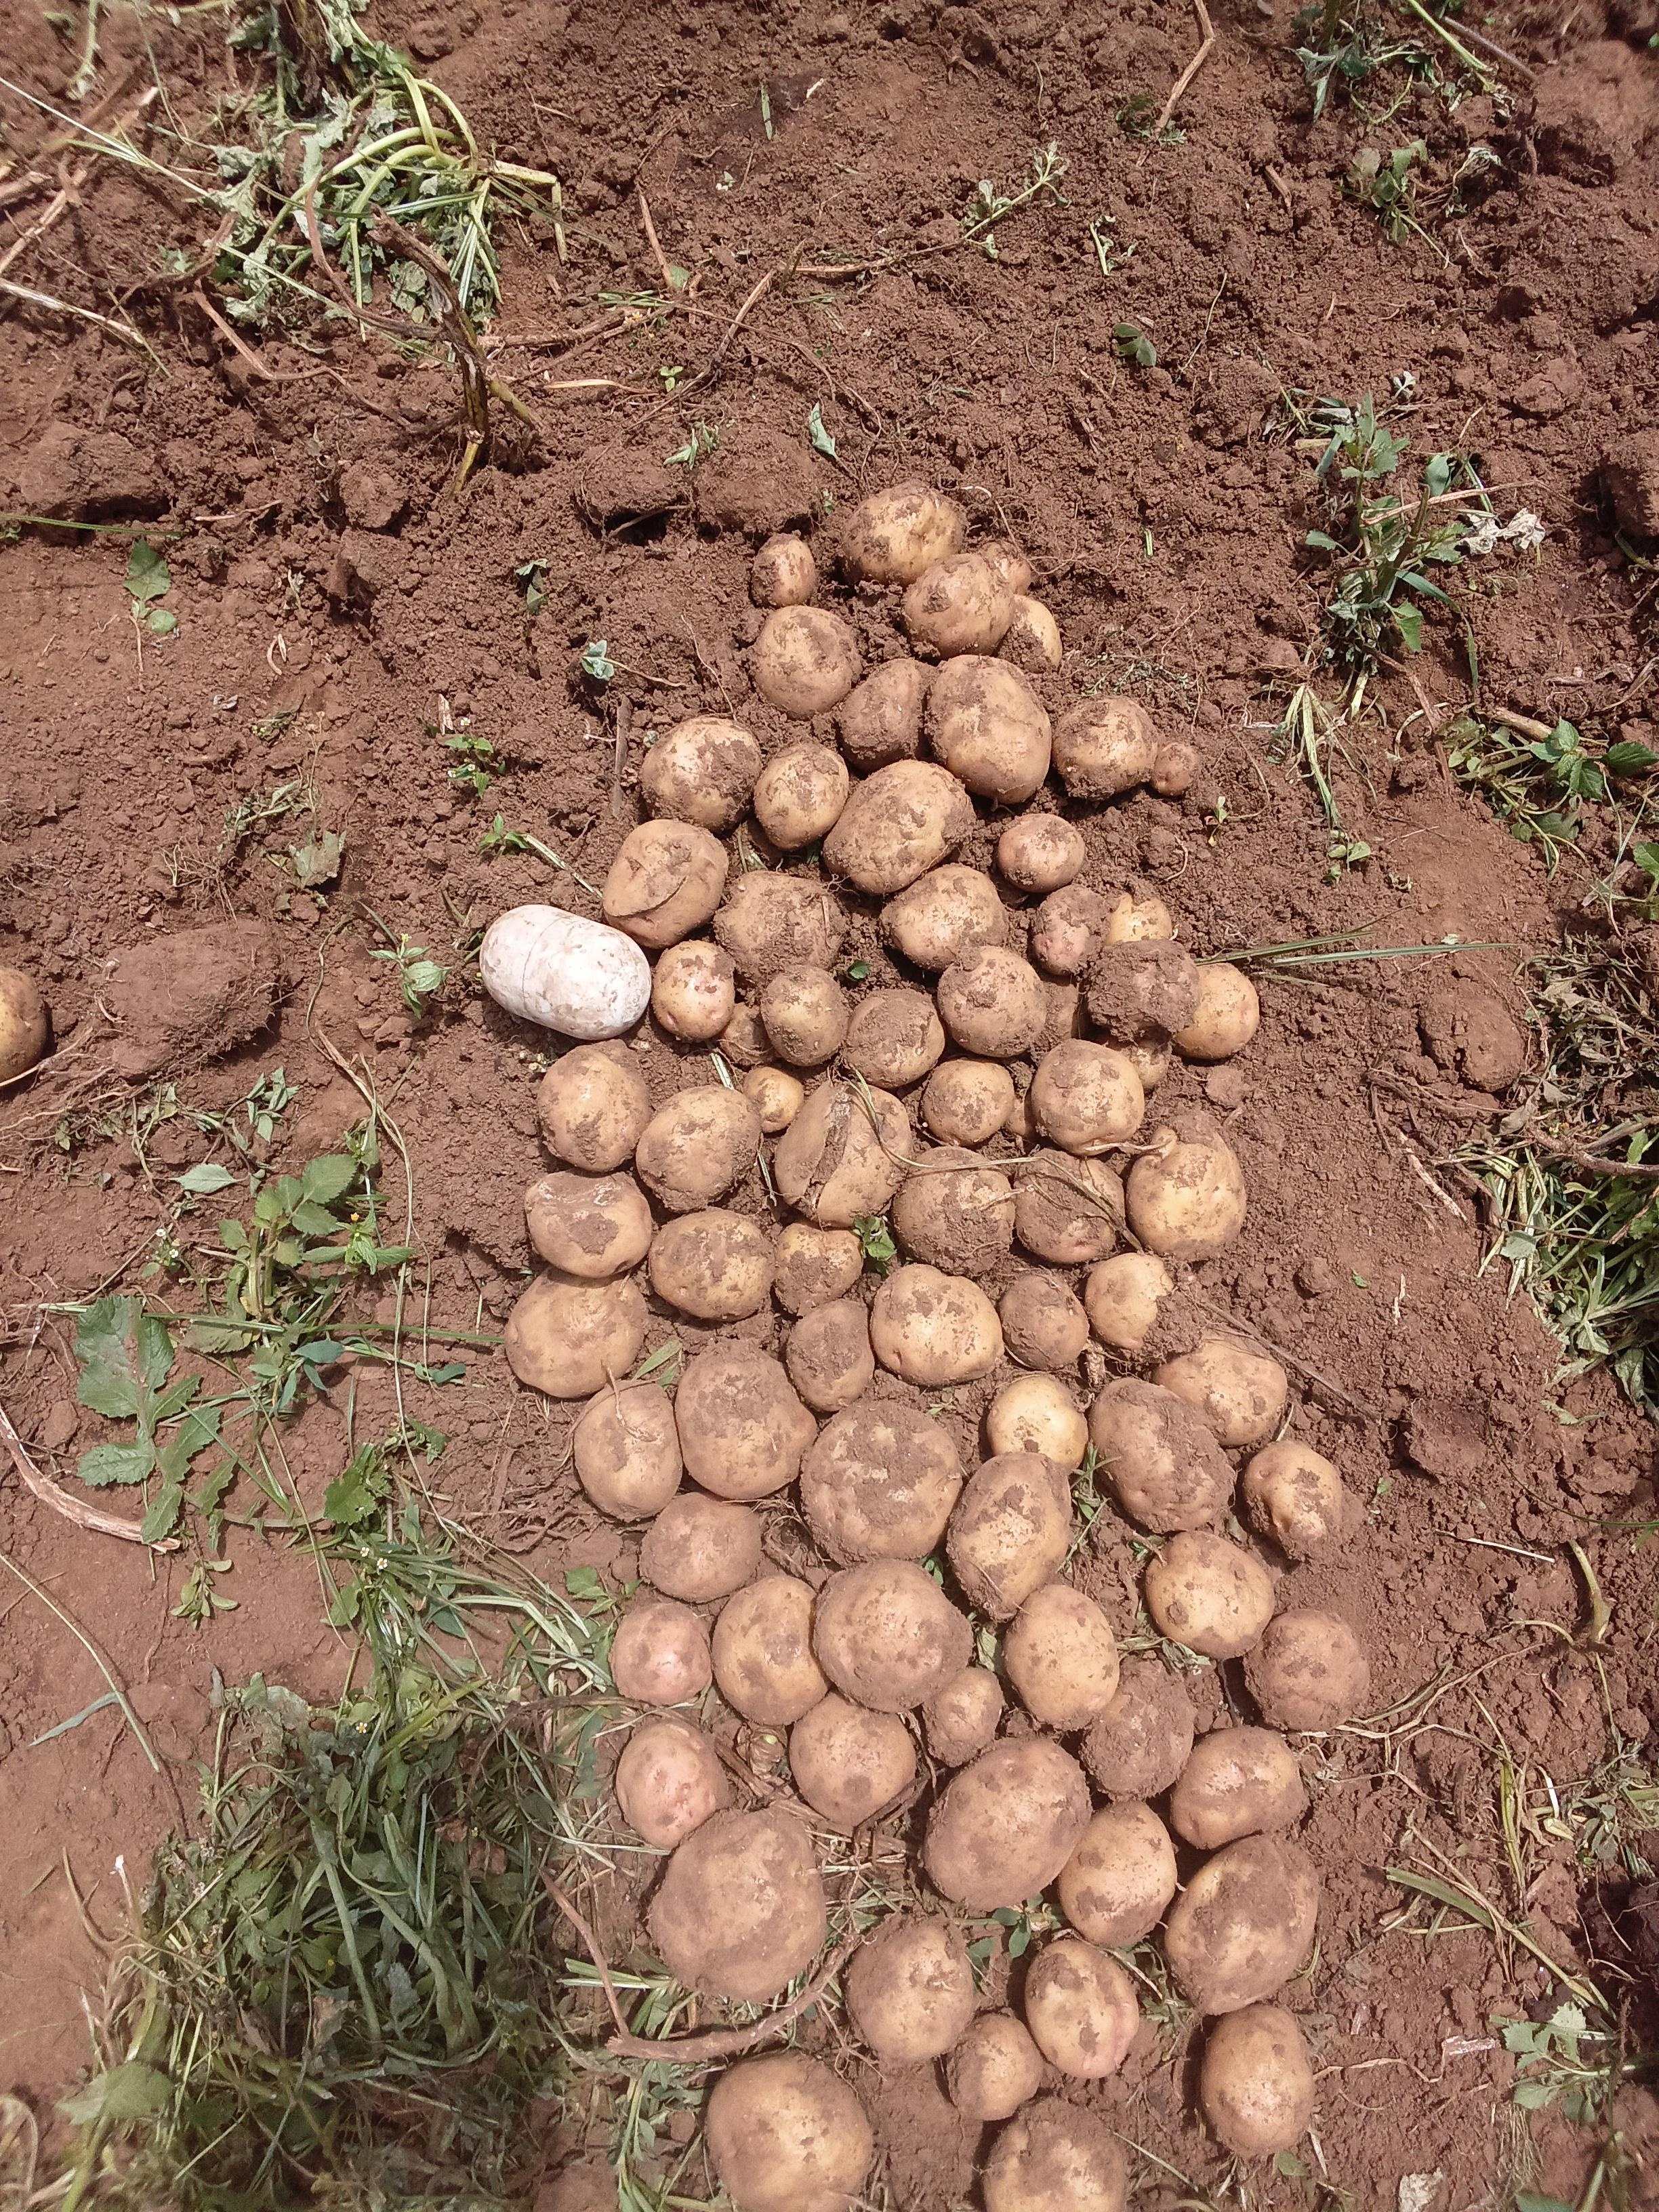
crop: potato
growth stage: harvest
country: Kenya
